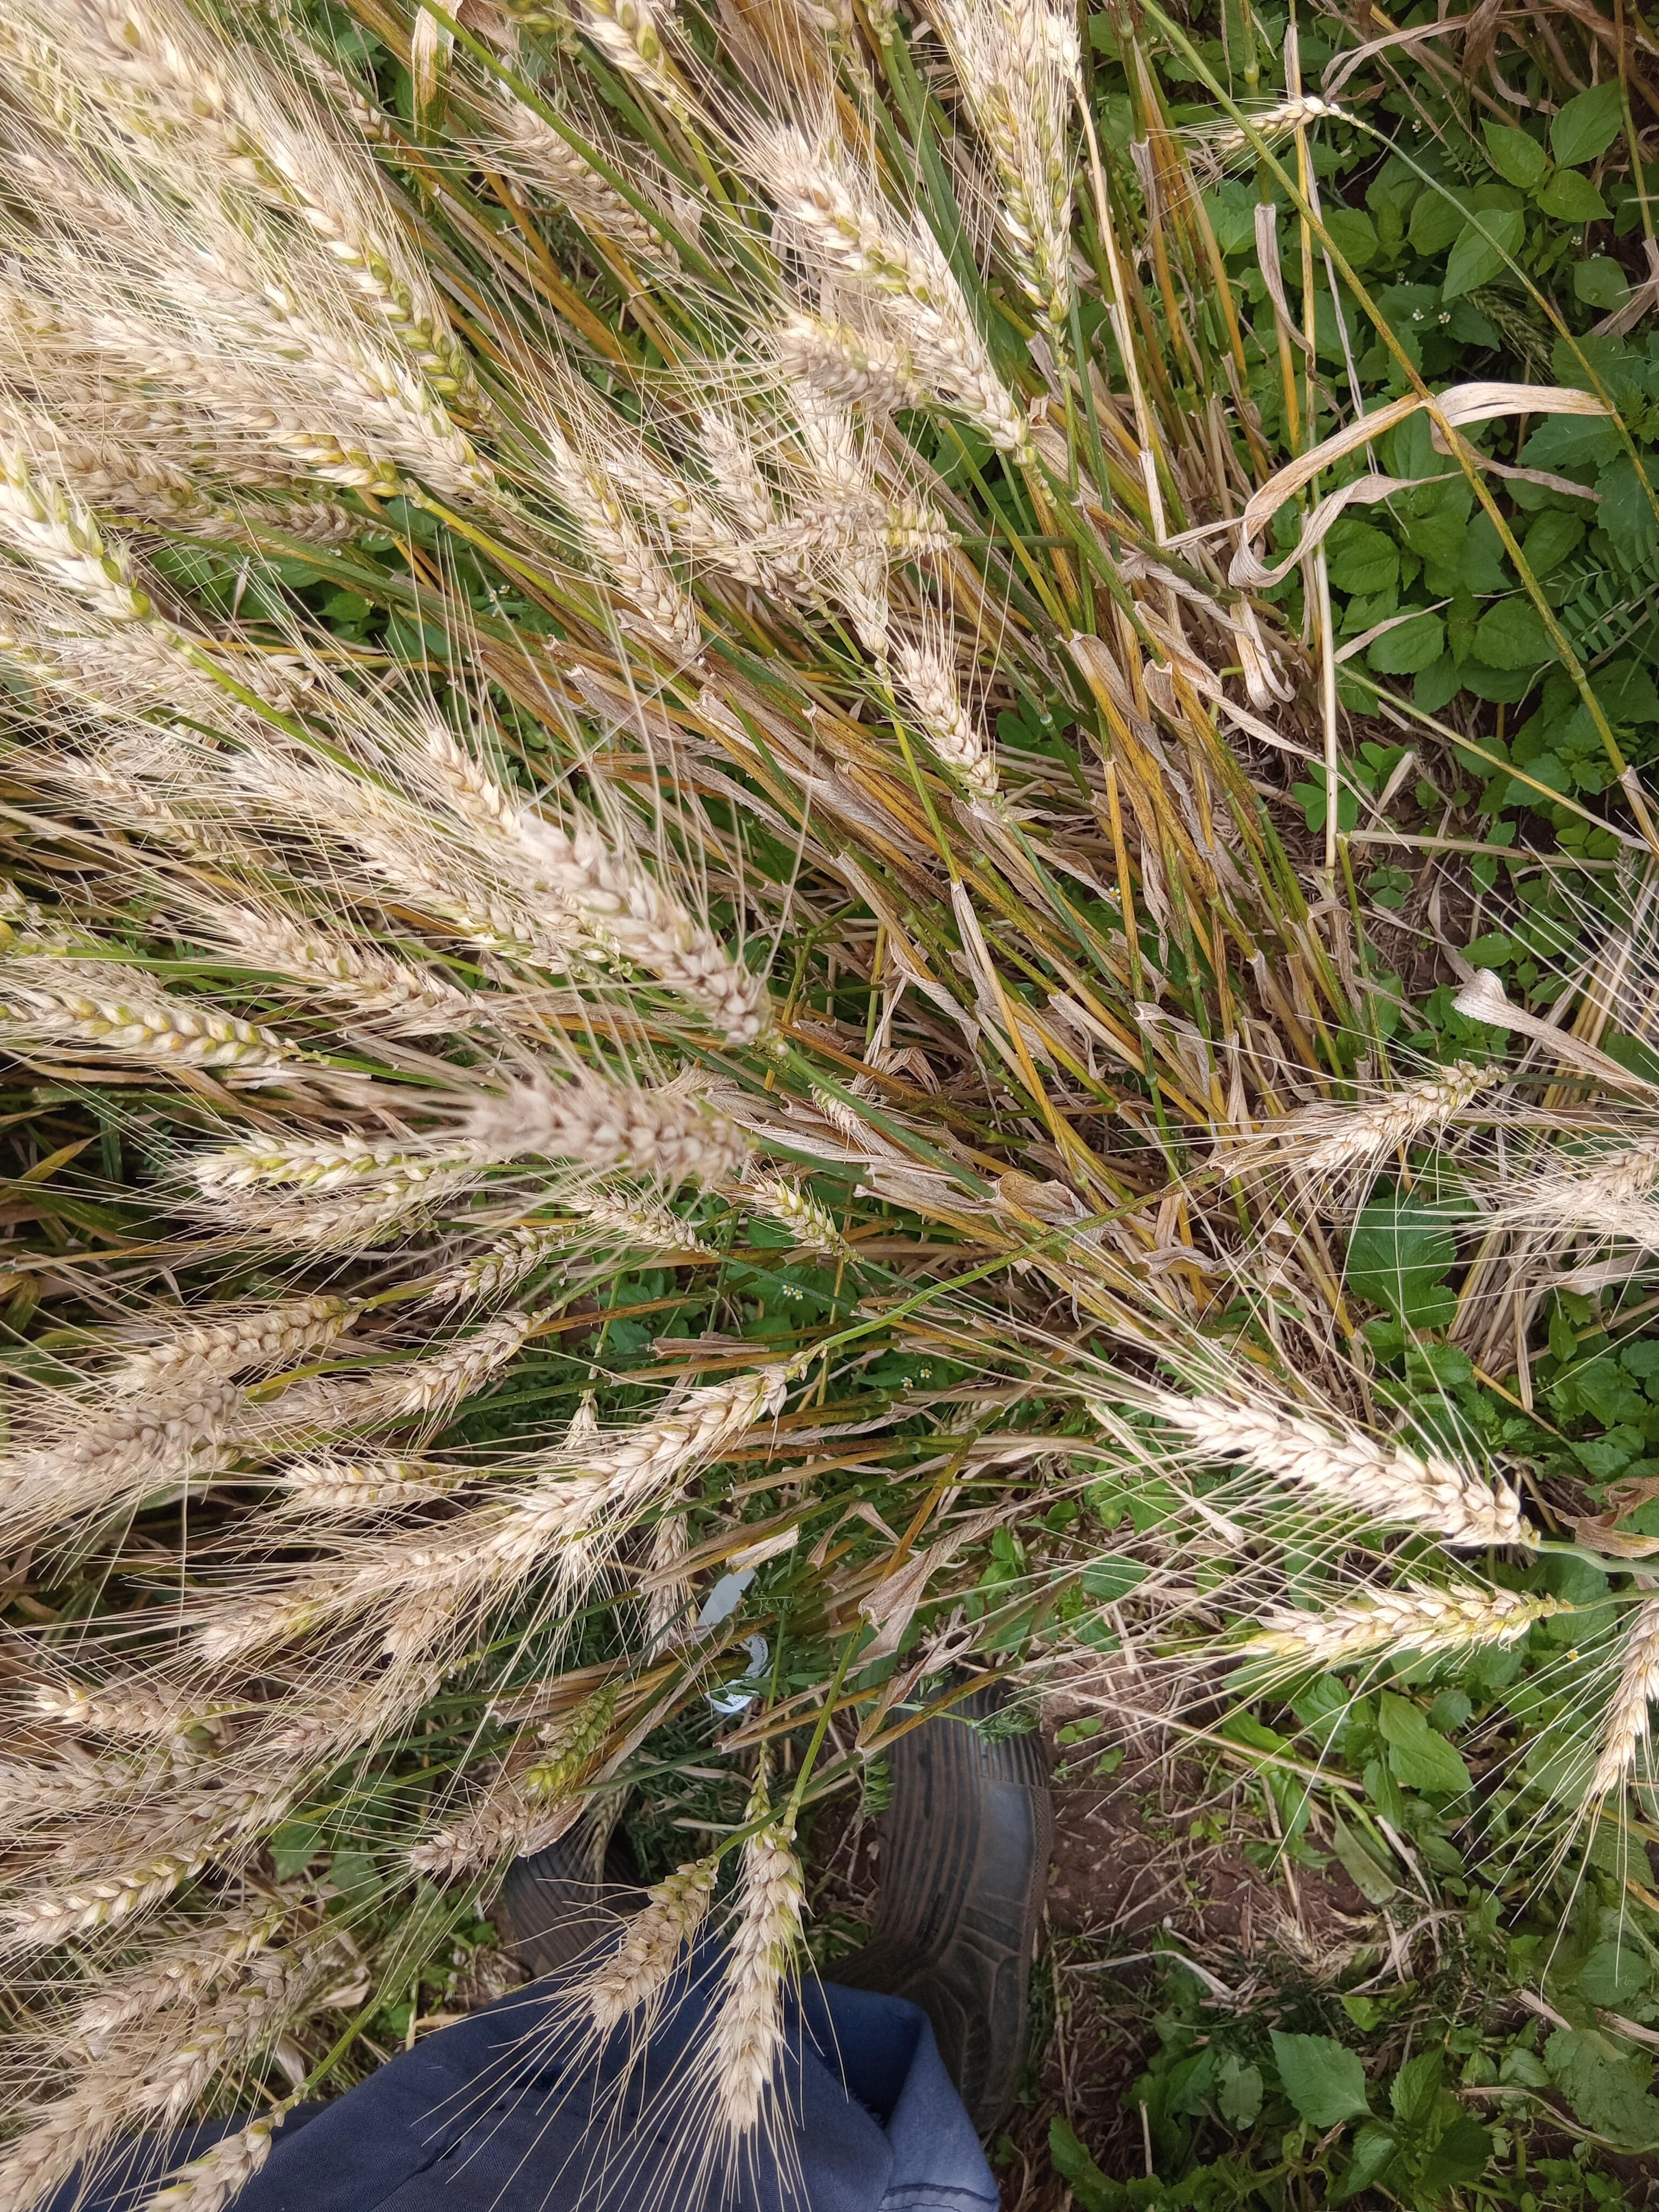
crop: wheat
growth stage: maturity
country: Kenya
